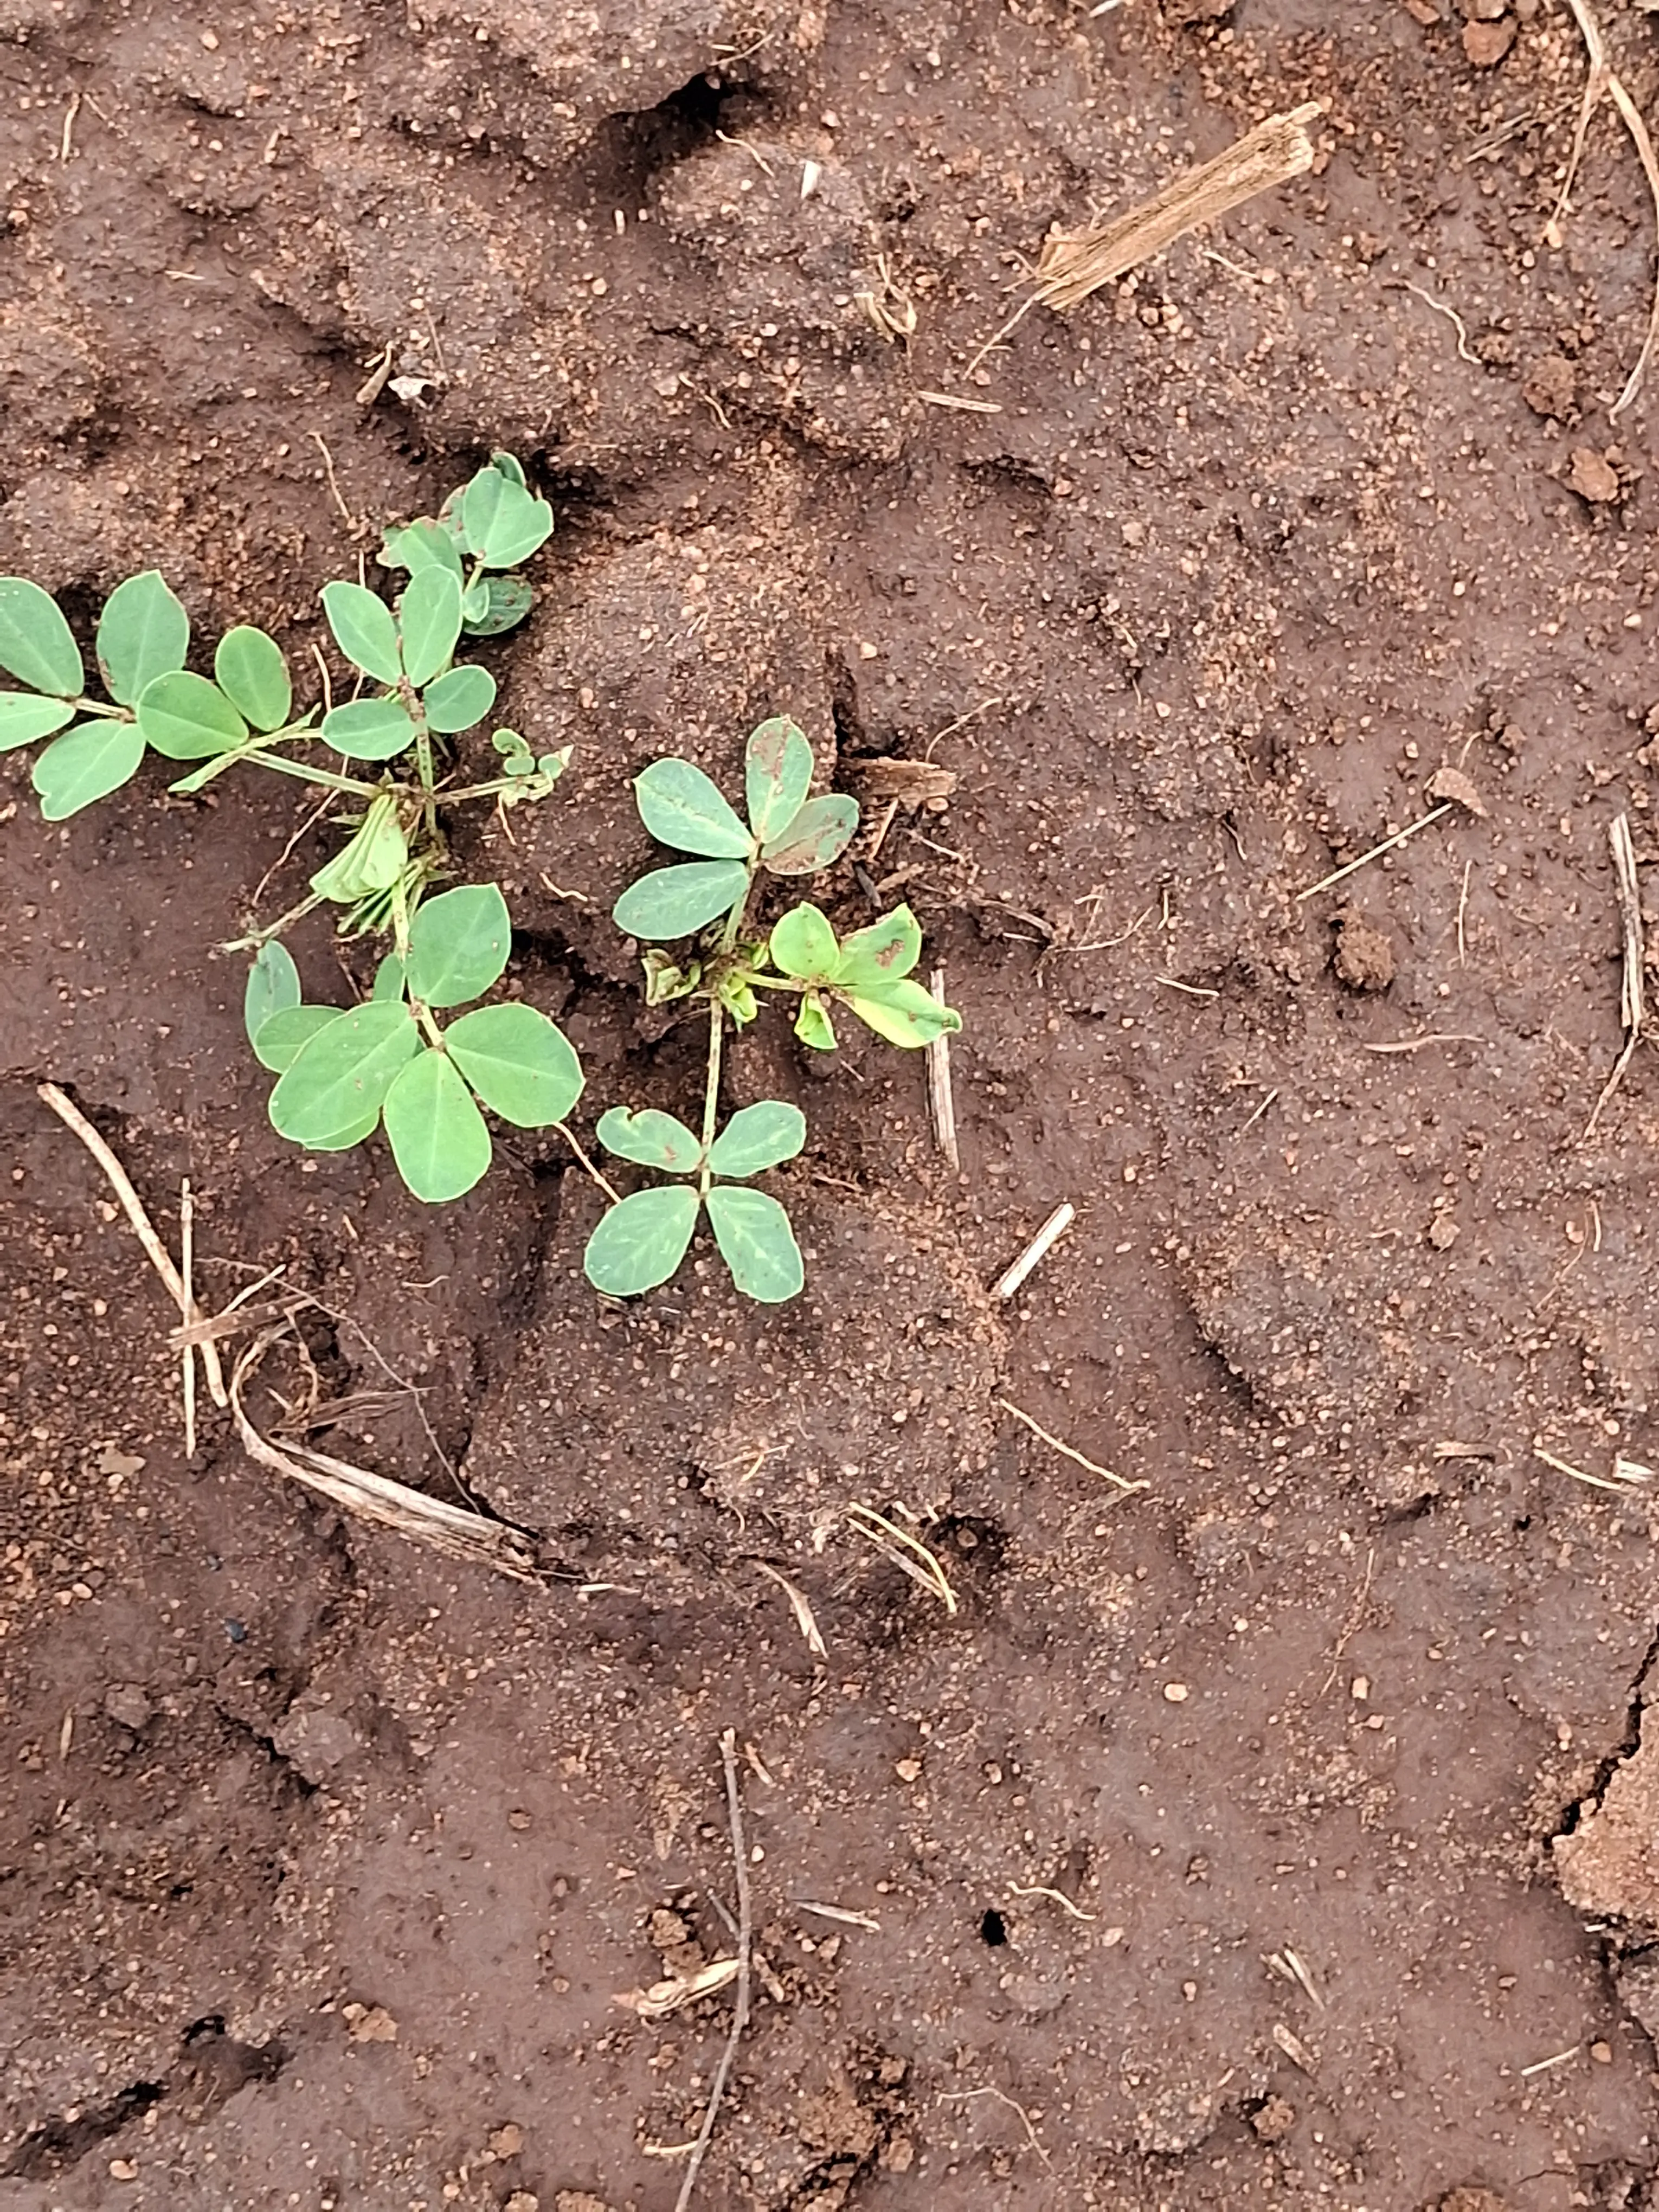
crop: groundnut
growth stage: vegetative
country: Kenya
